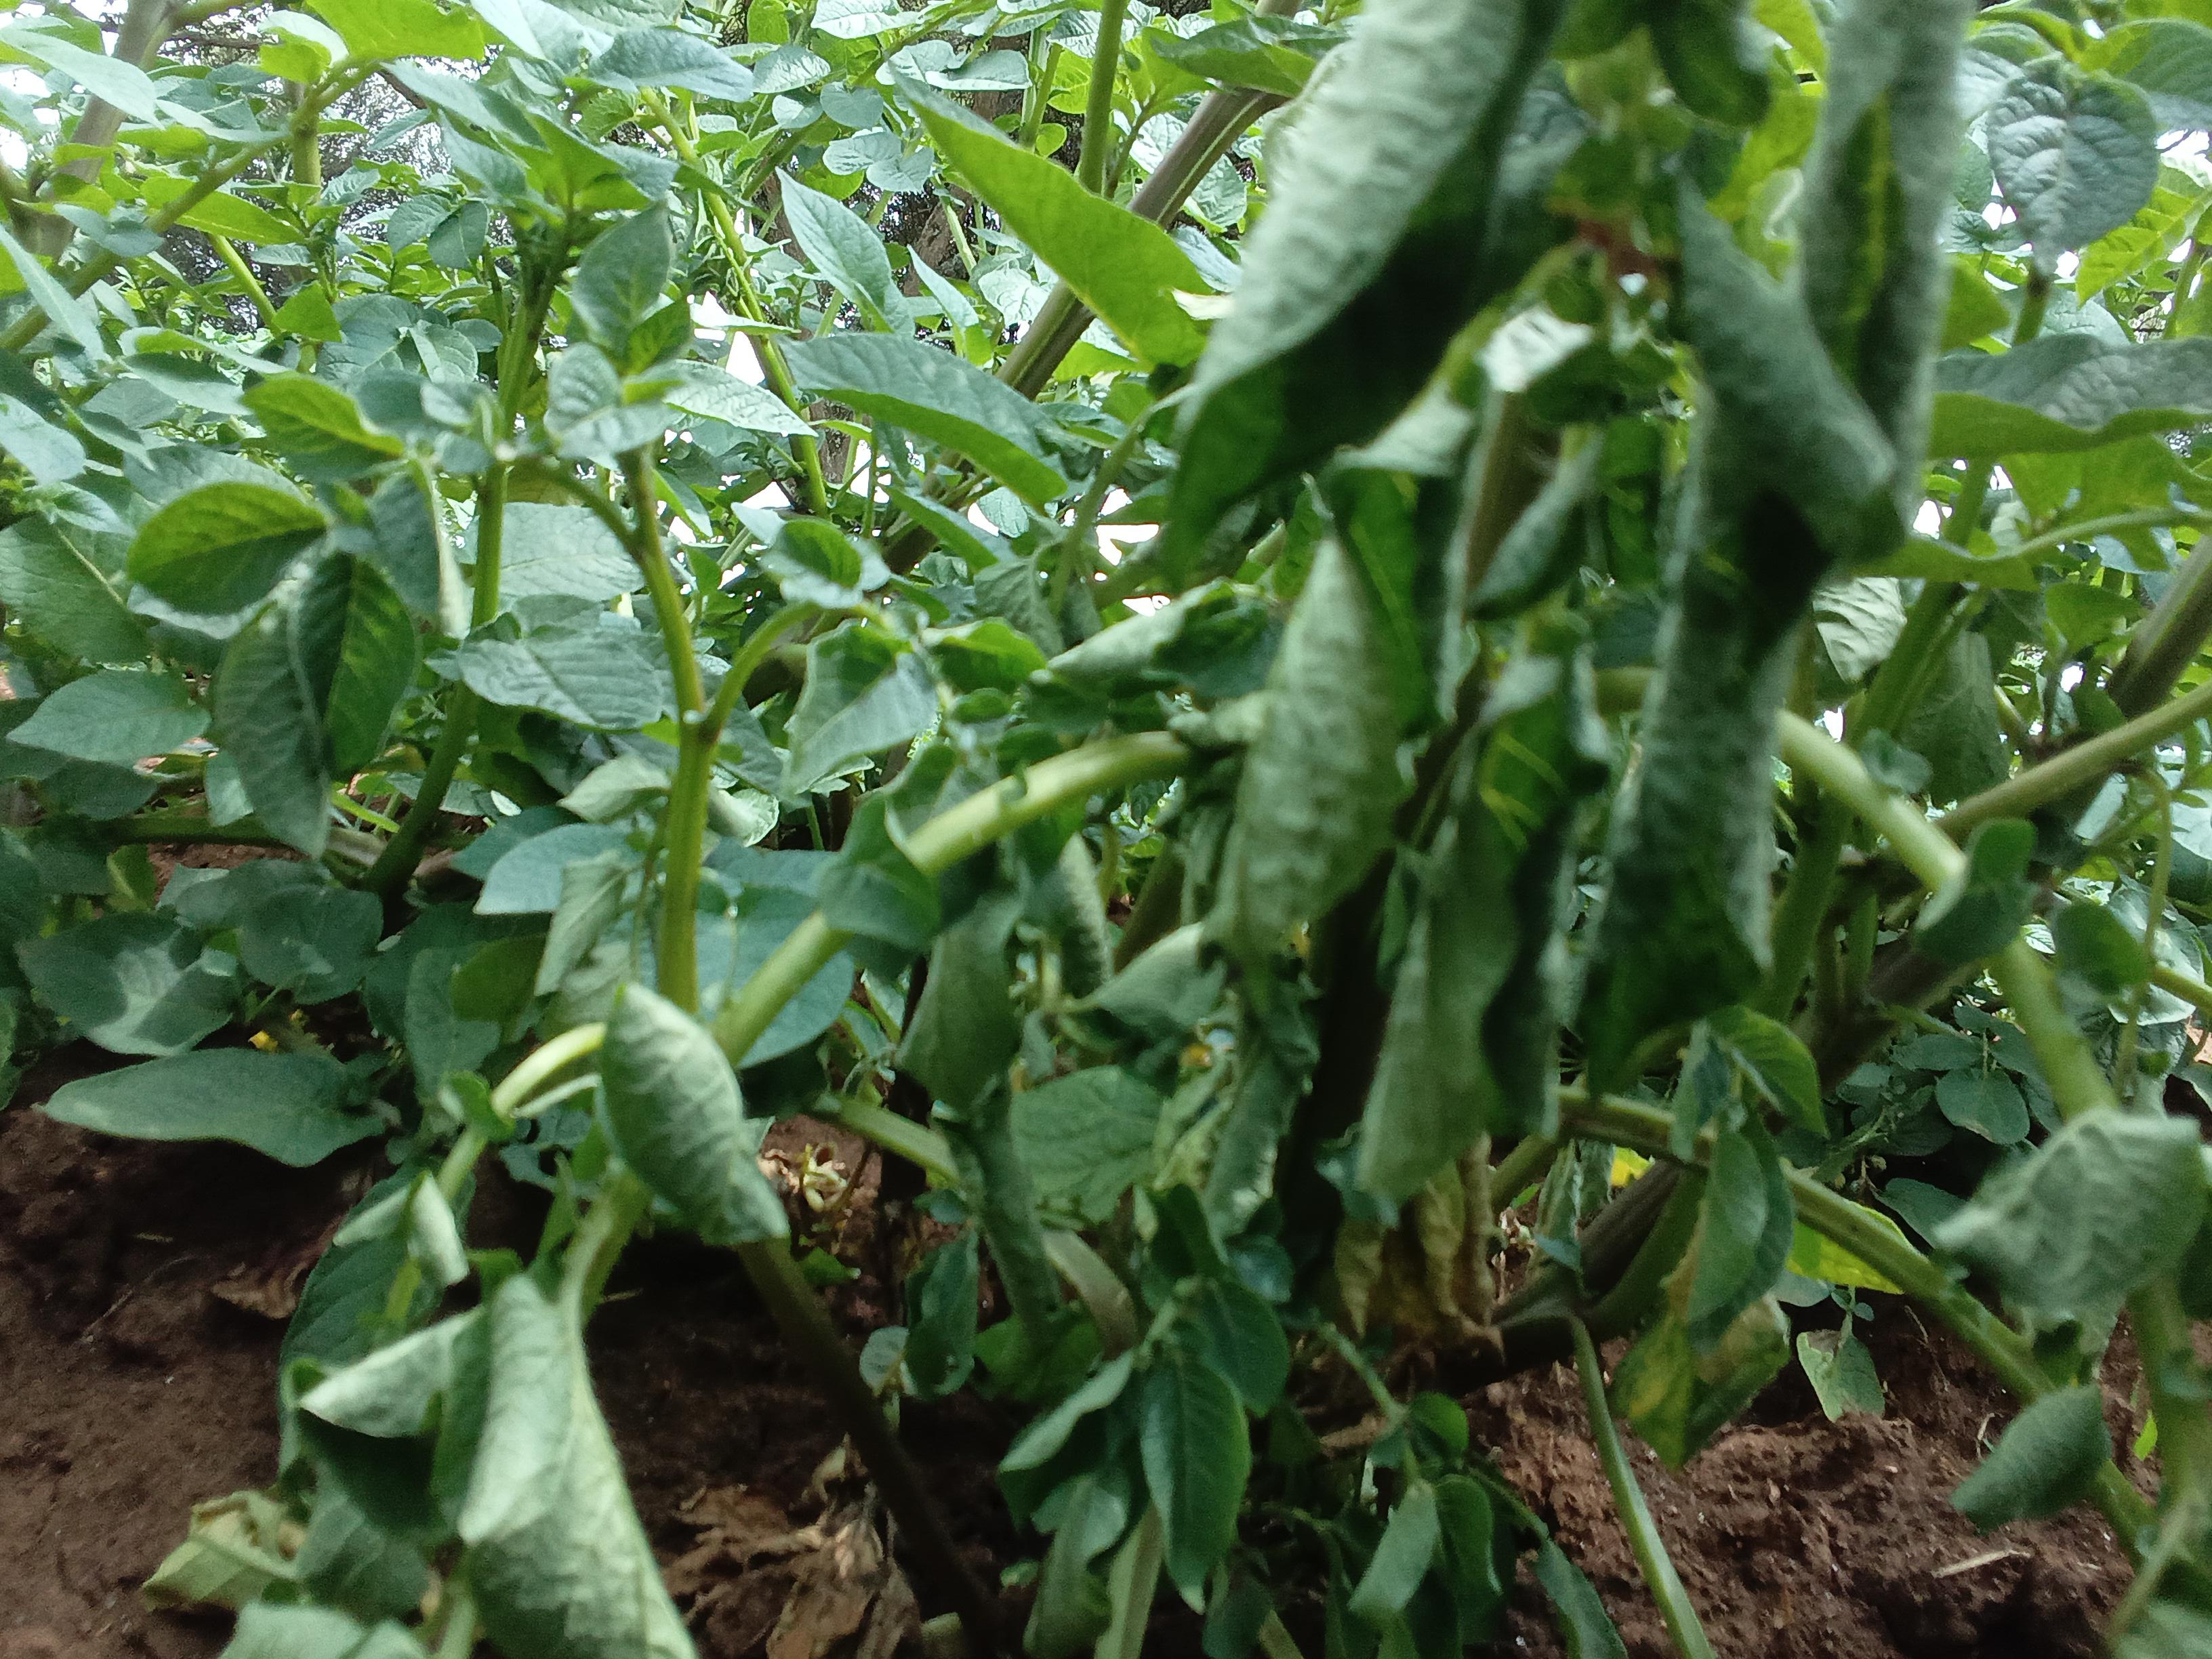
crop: potato
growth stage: vegetative
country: Kenya
